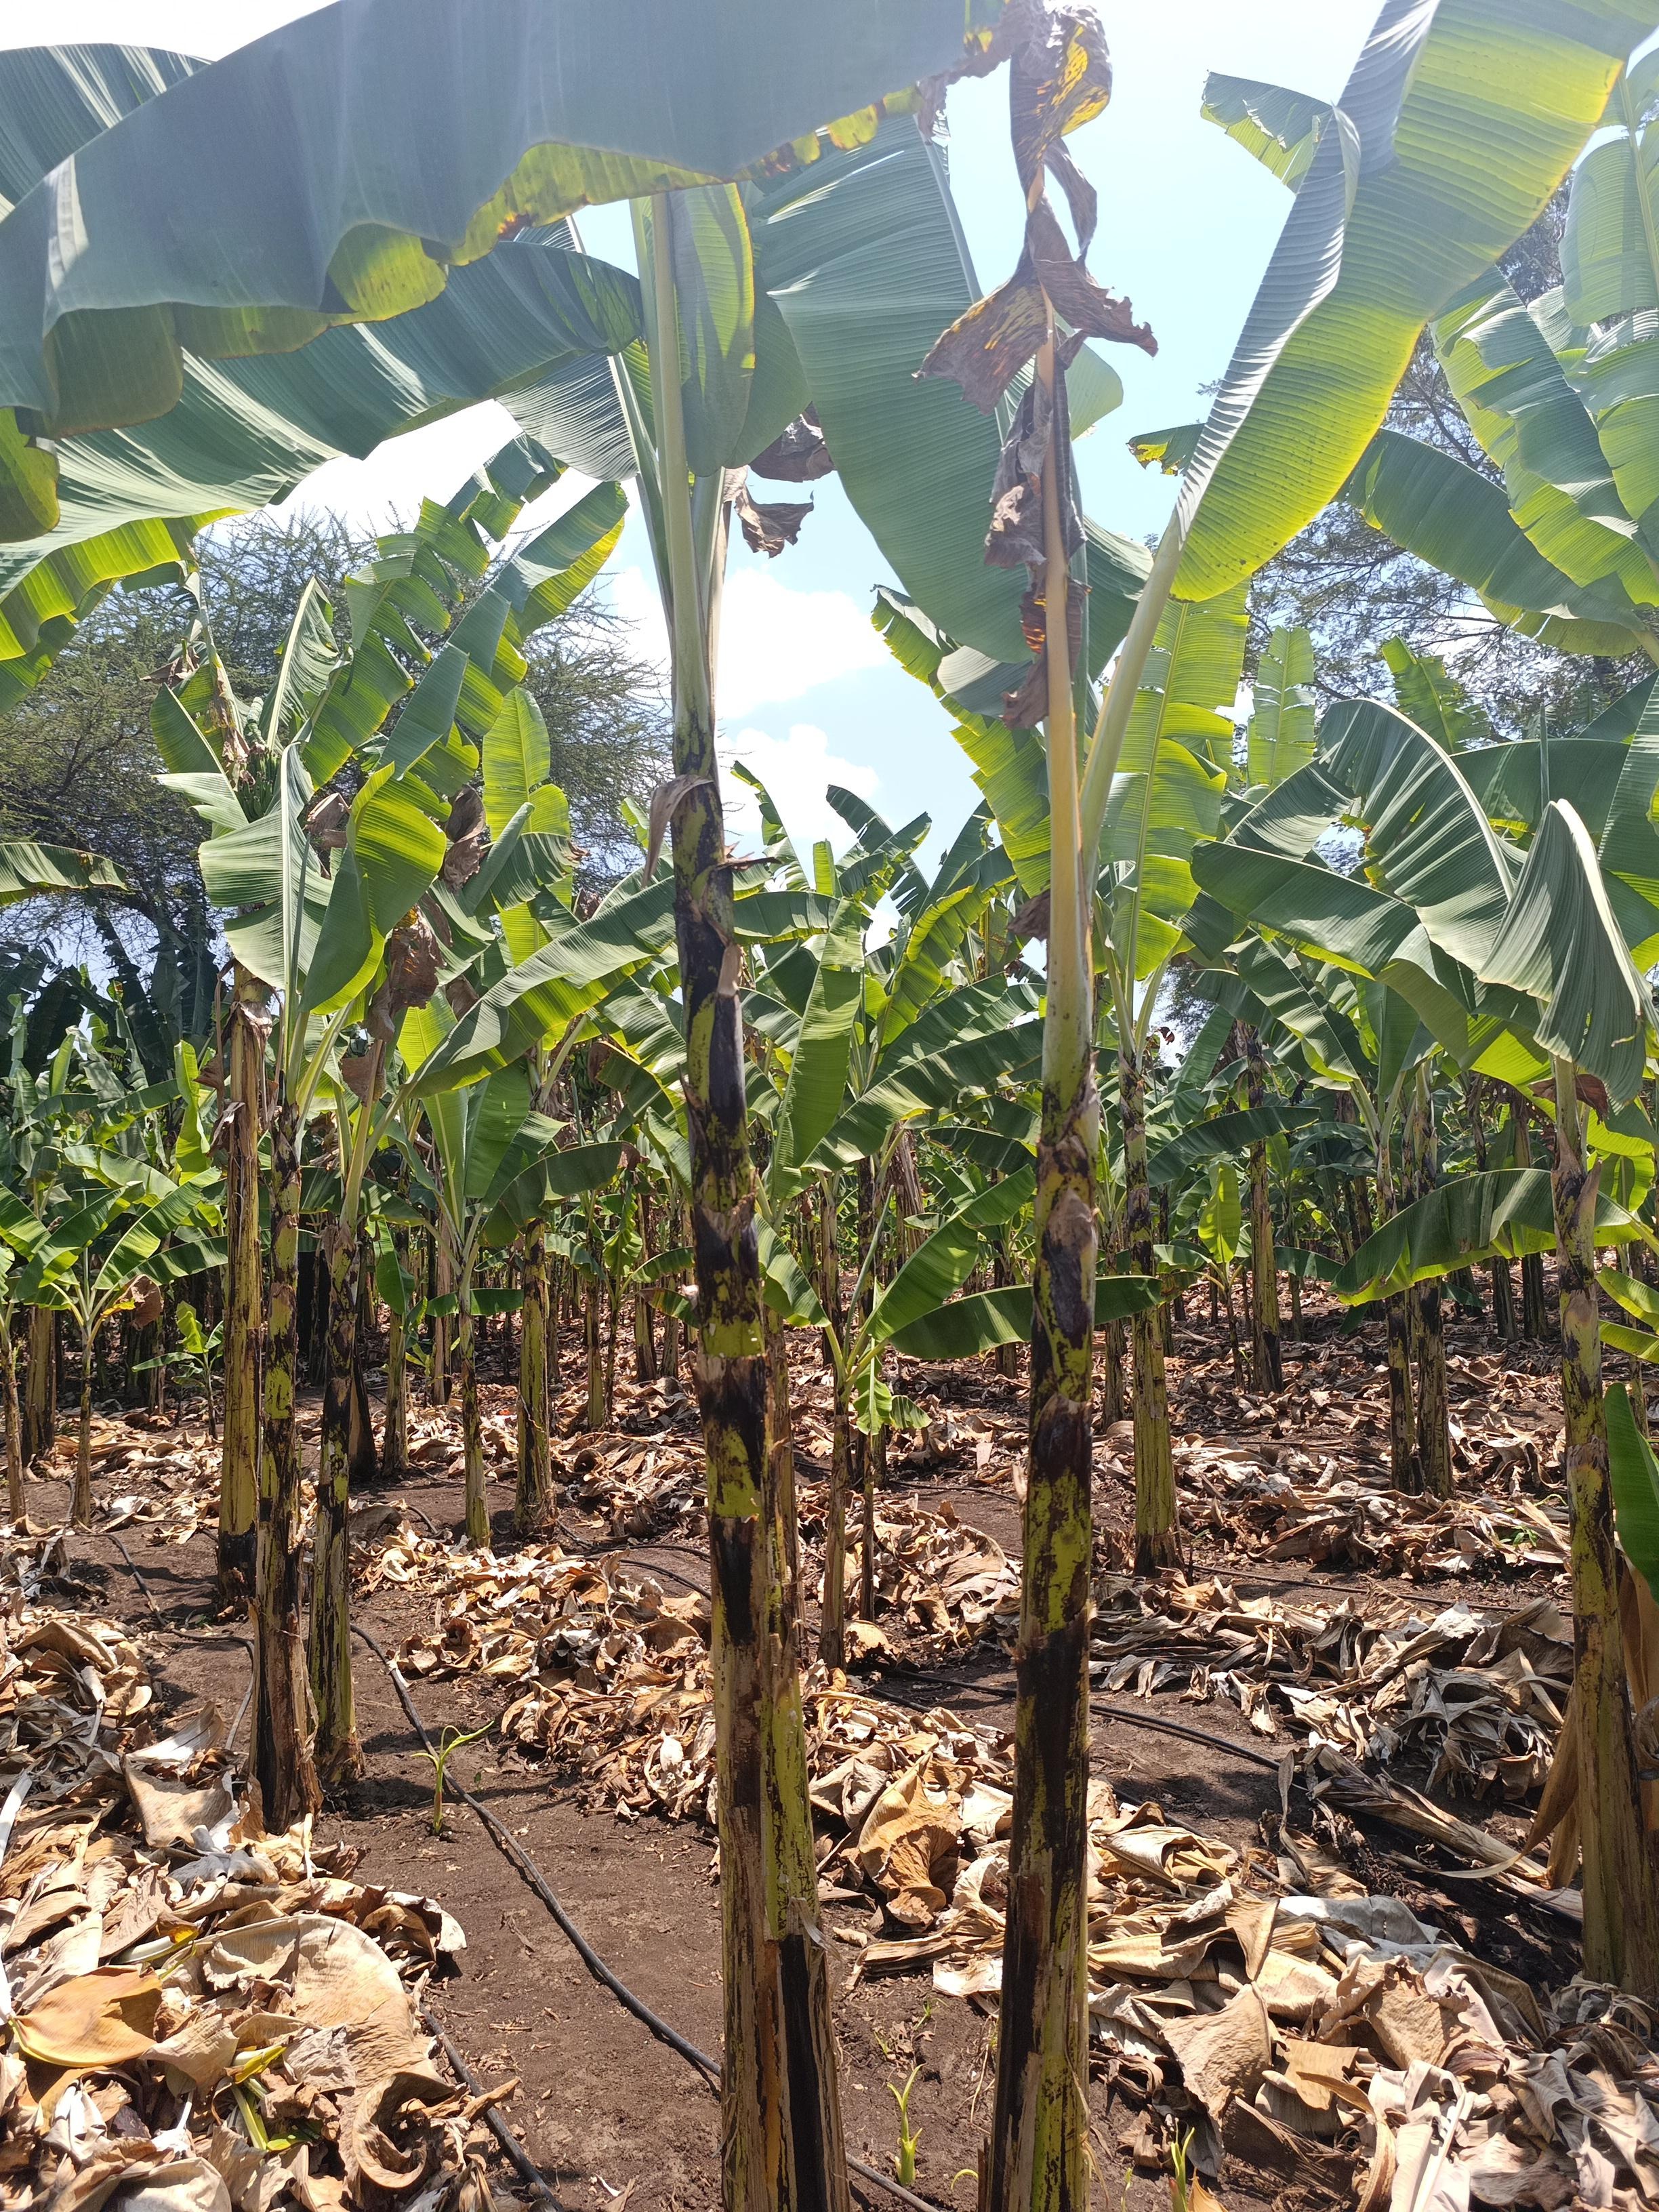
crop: banana
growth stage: vegetative
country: Tanzania
